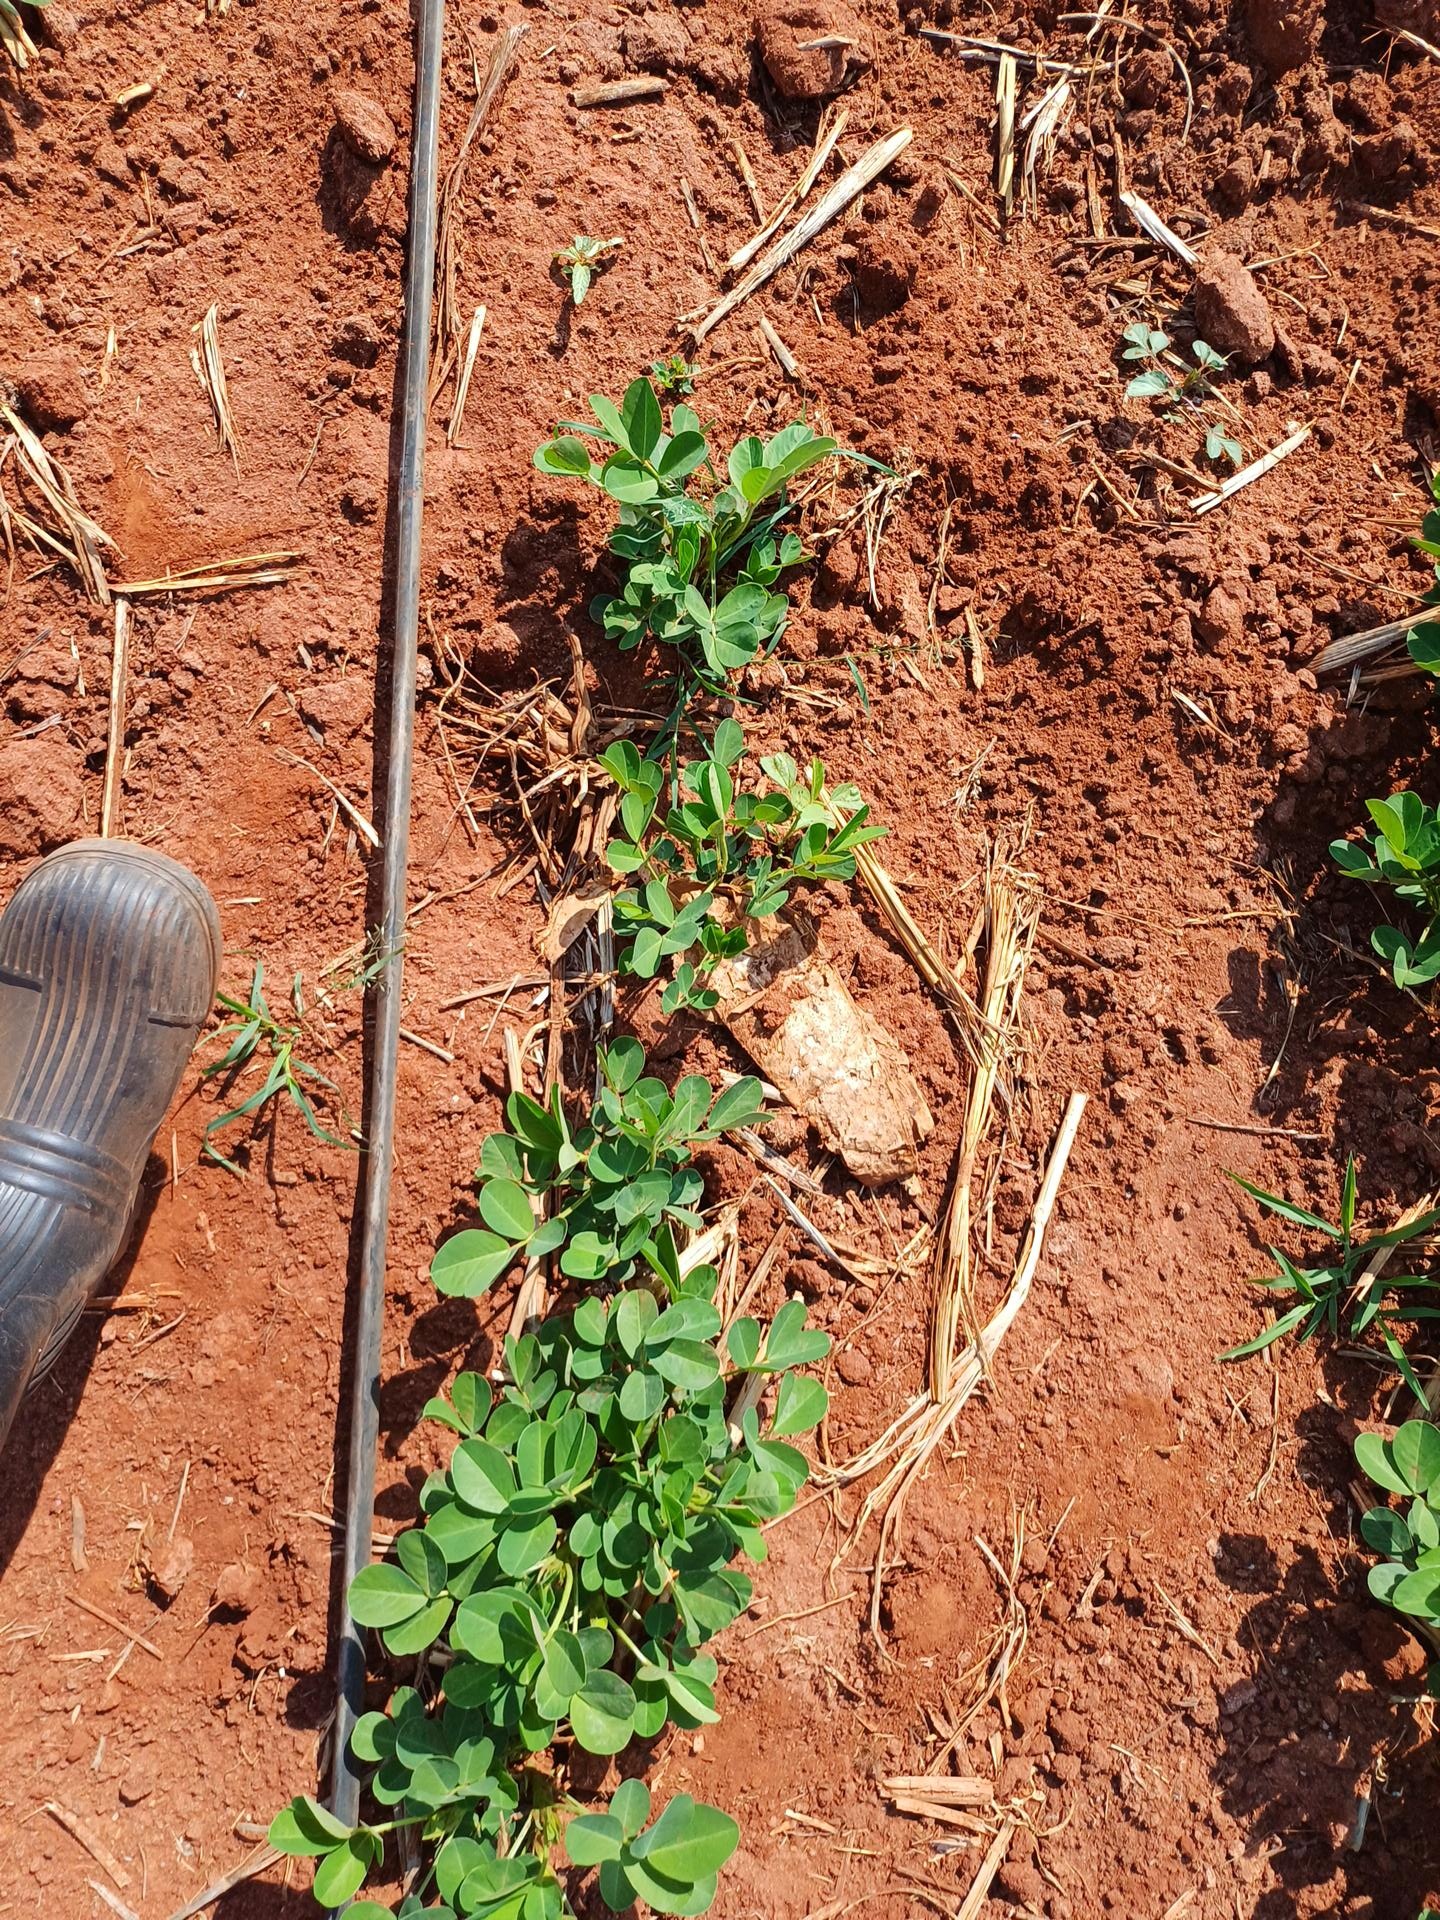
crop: groundnut
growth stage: vegetative
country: Kenya
